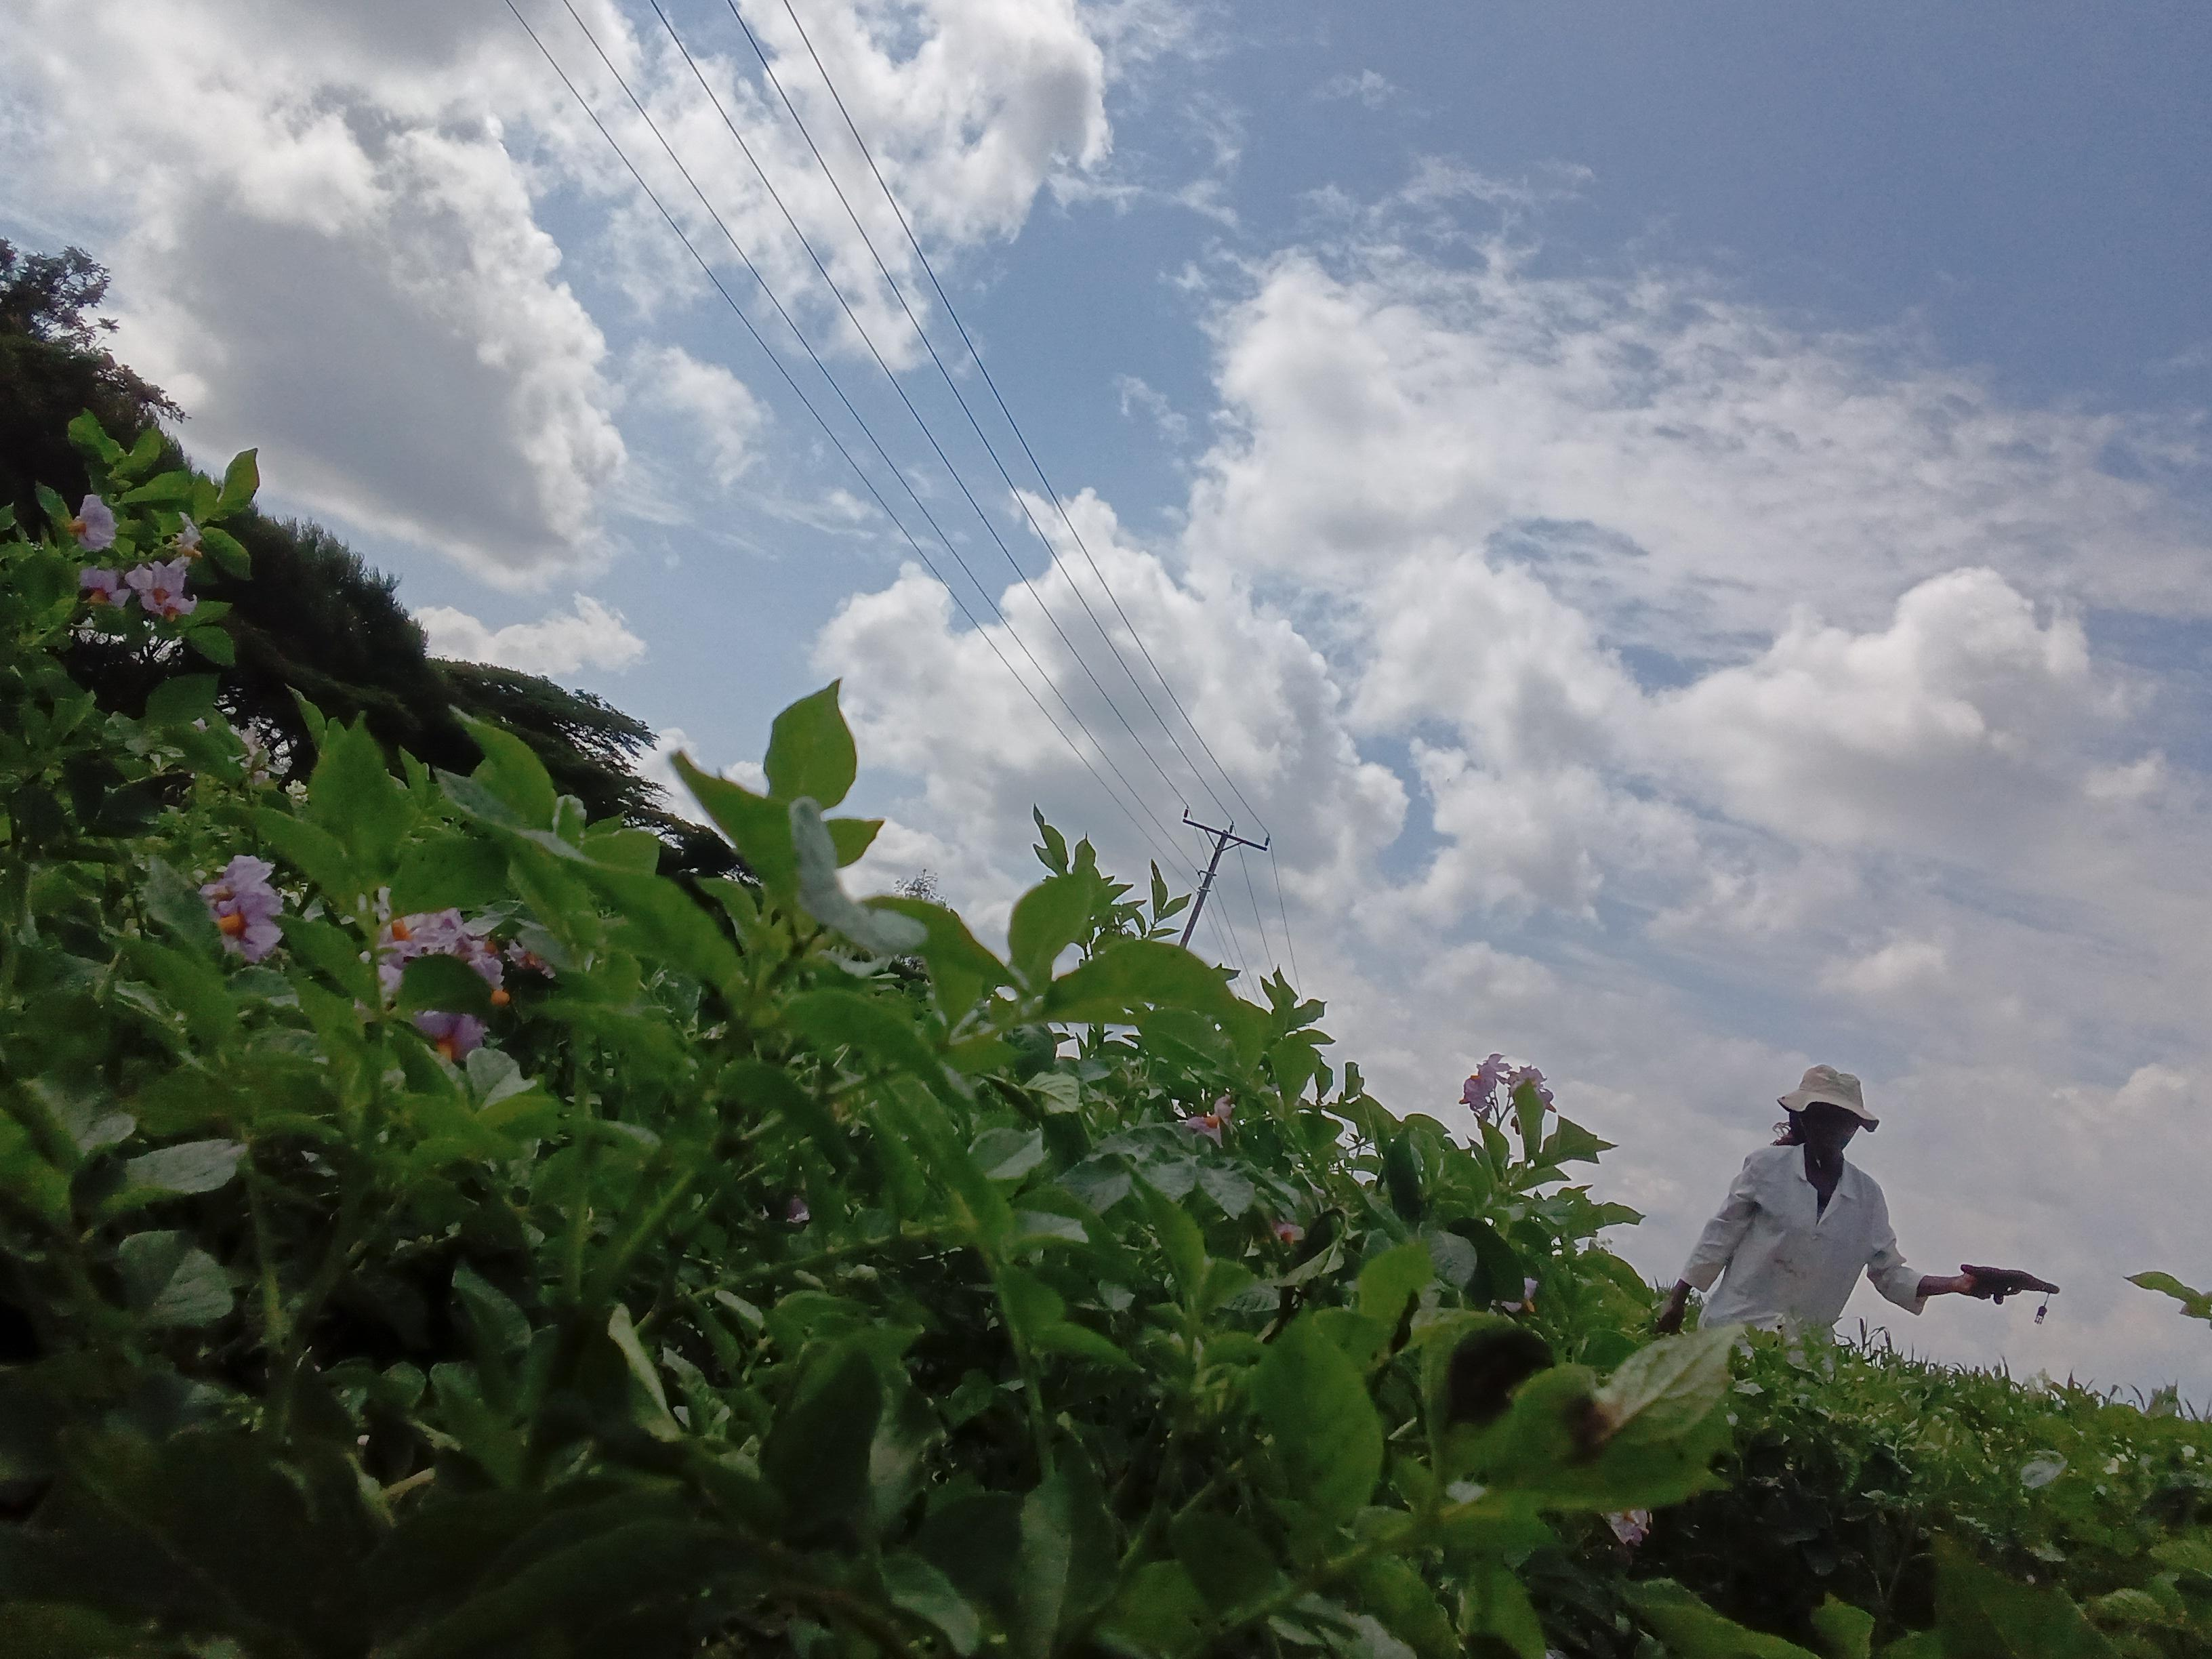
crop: potato
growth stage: flowering
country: Kenya
